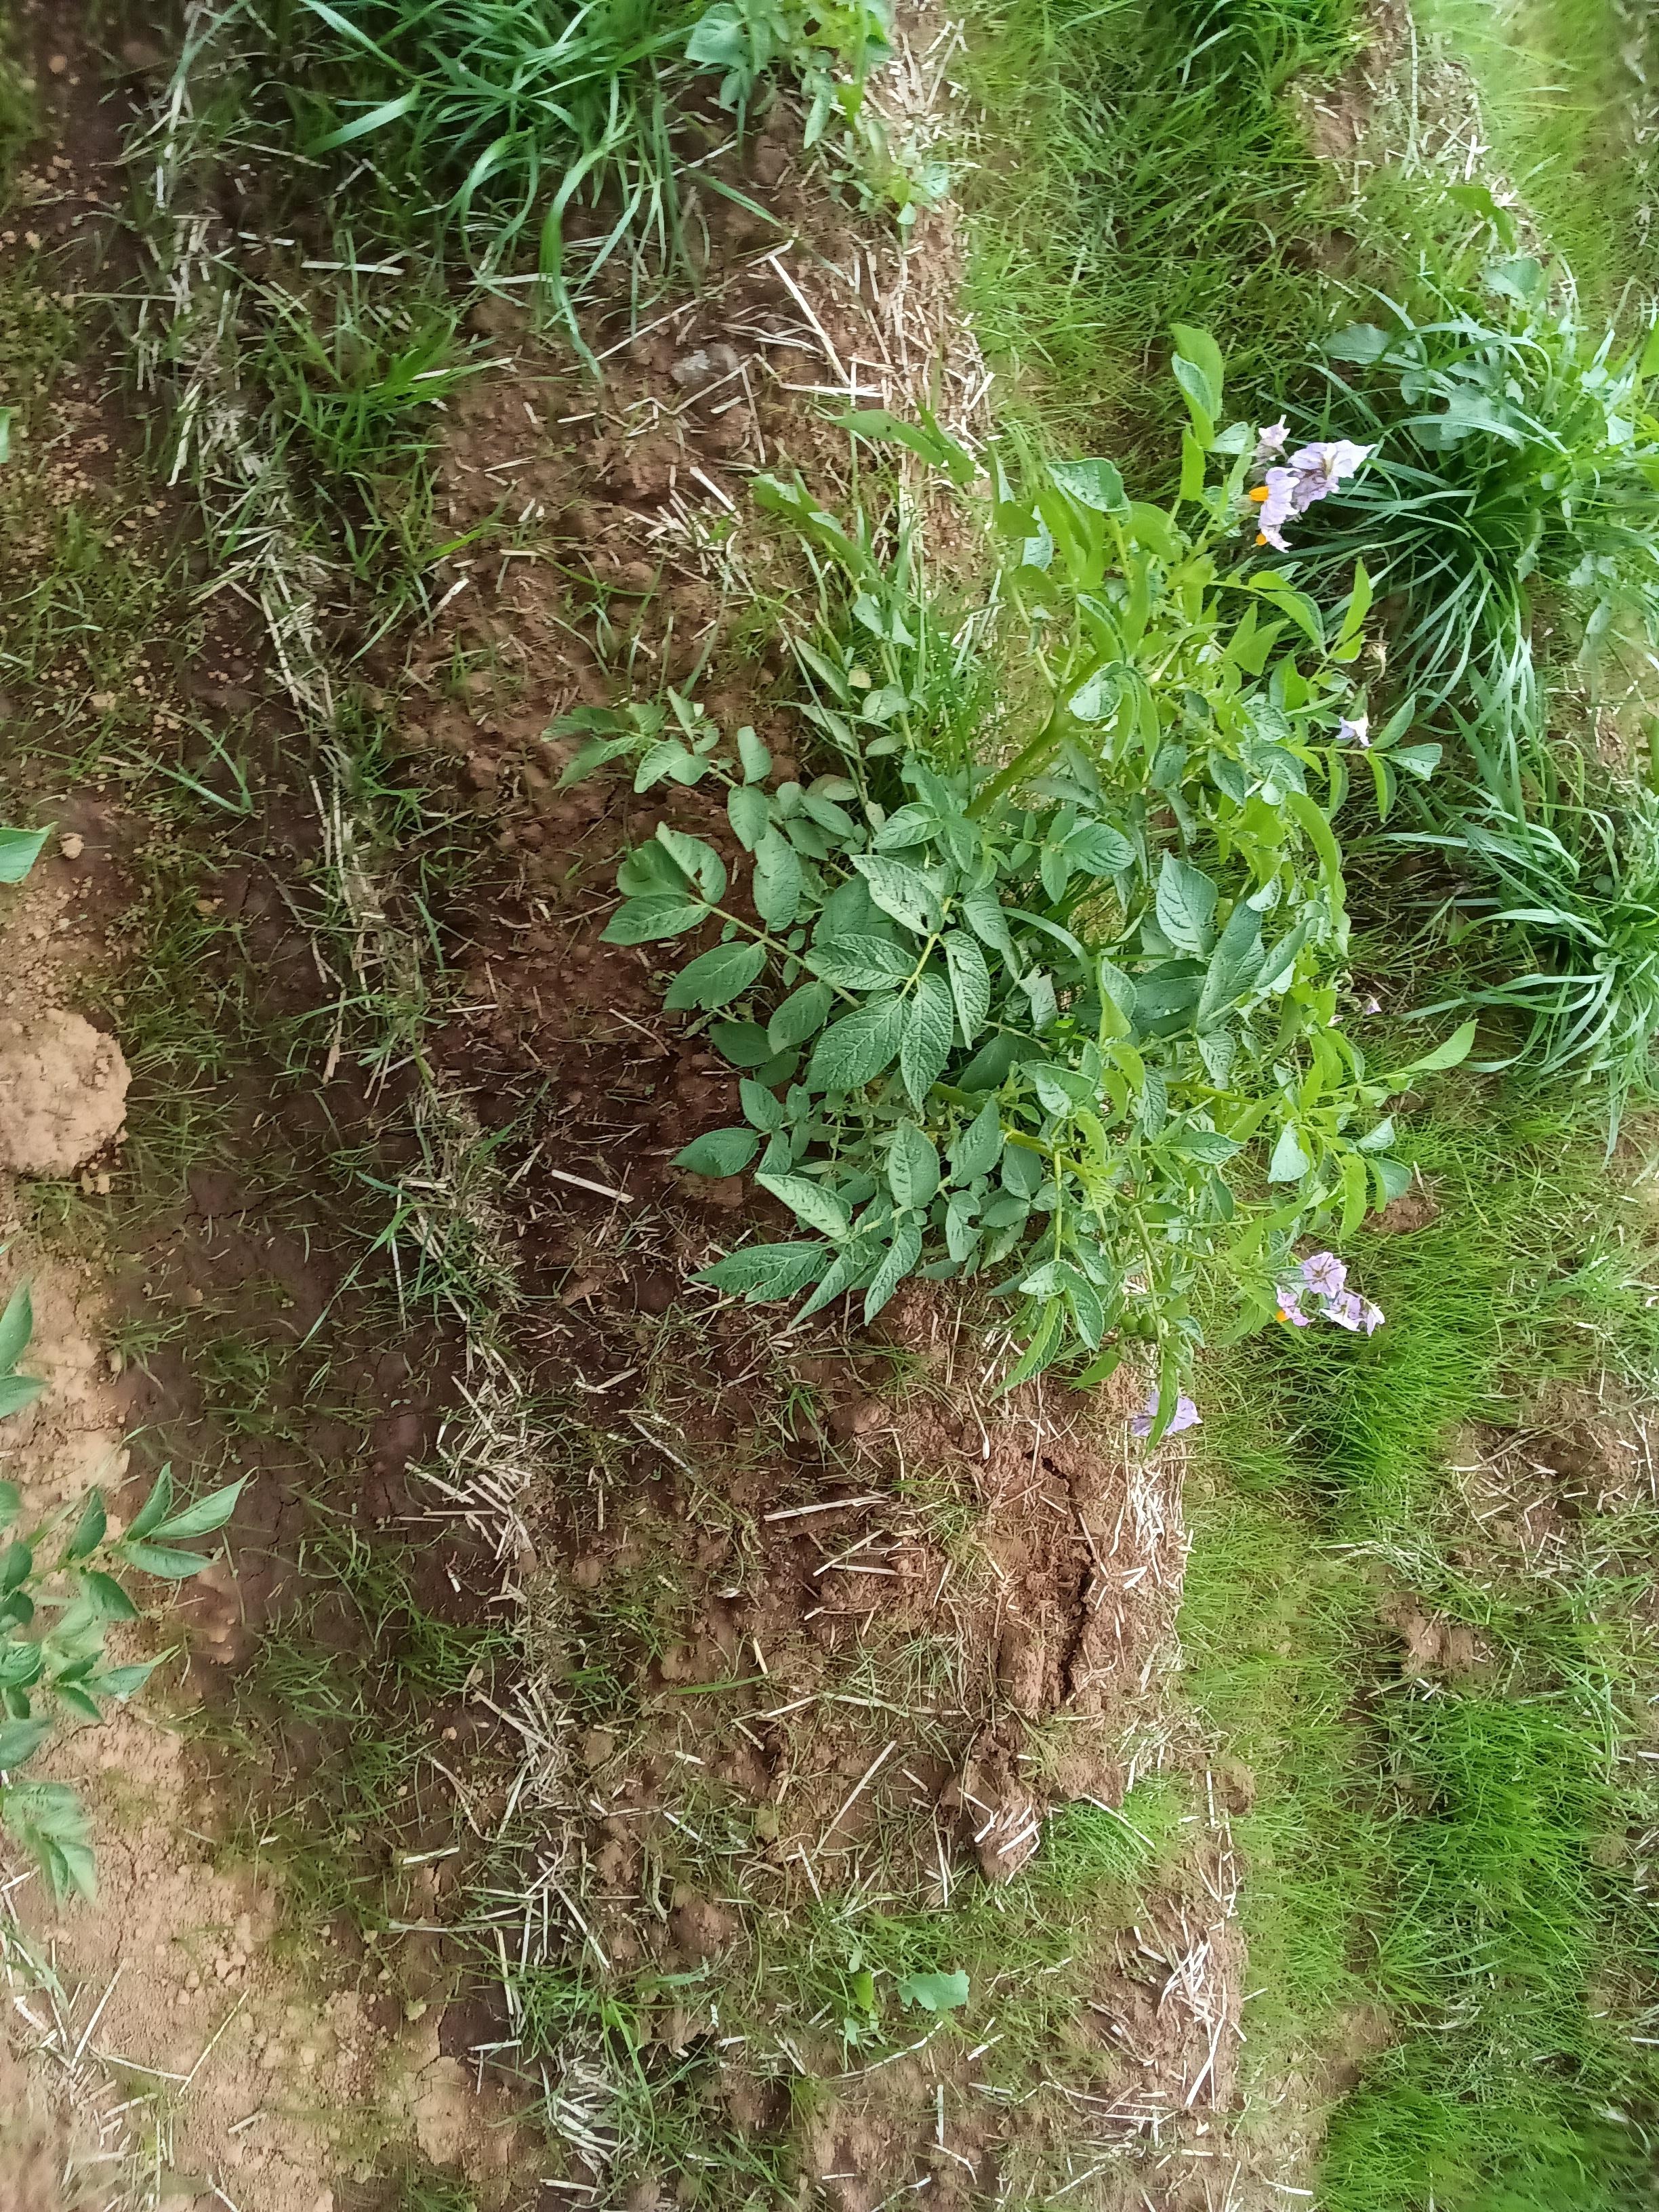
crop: potato
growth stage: flowering
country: Kenya
